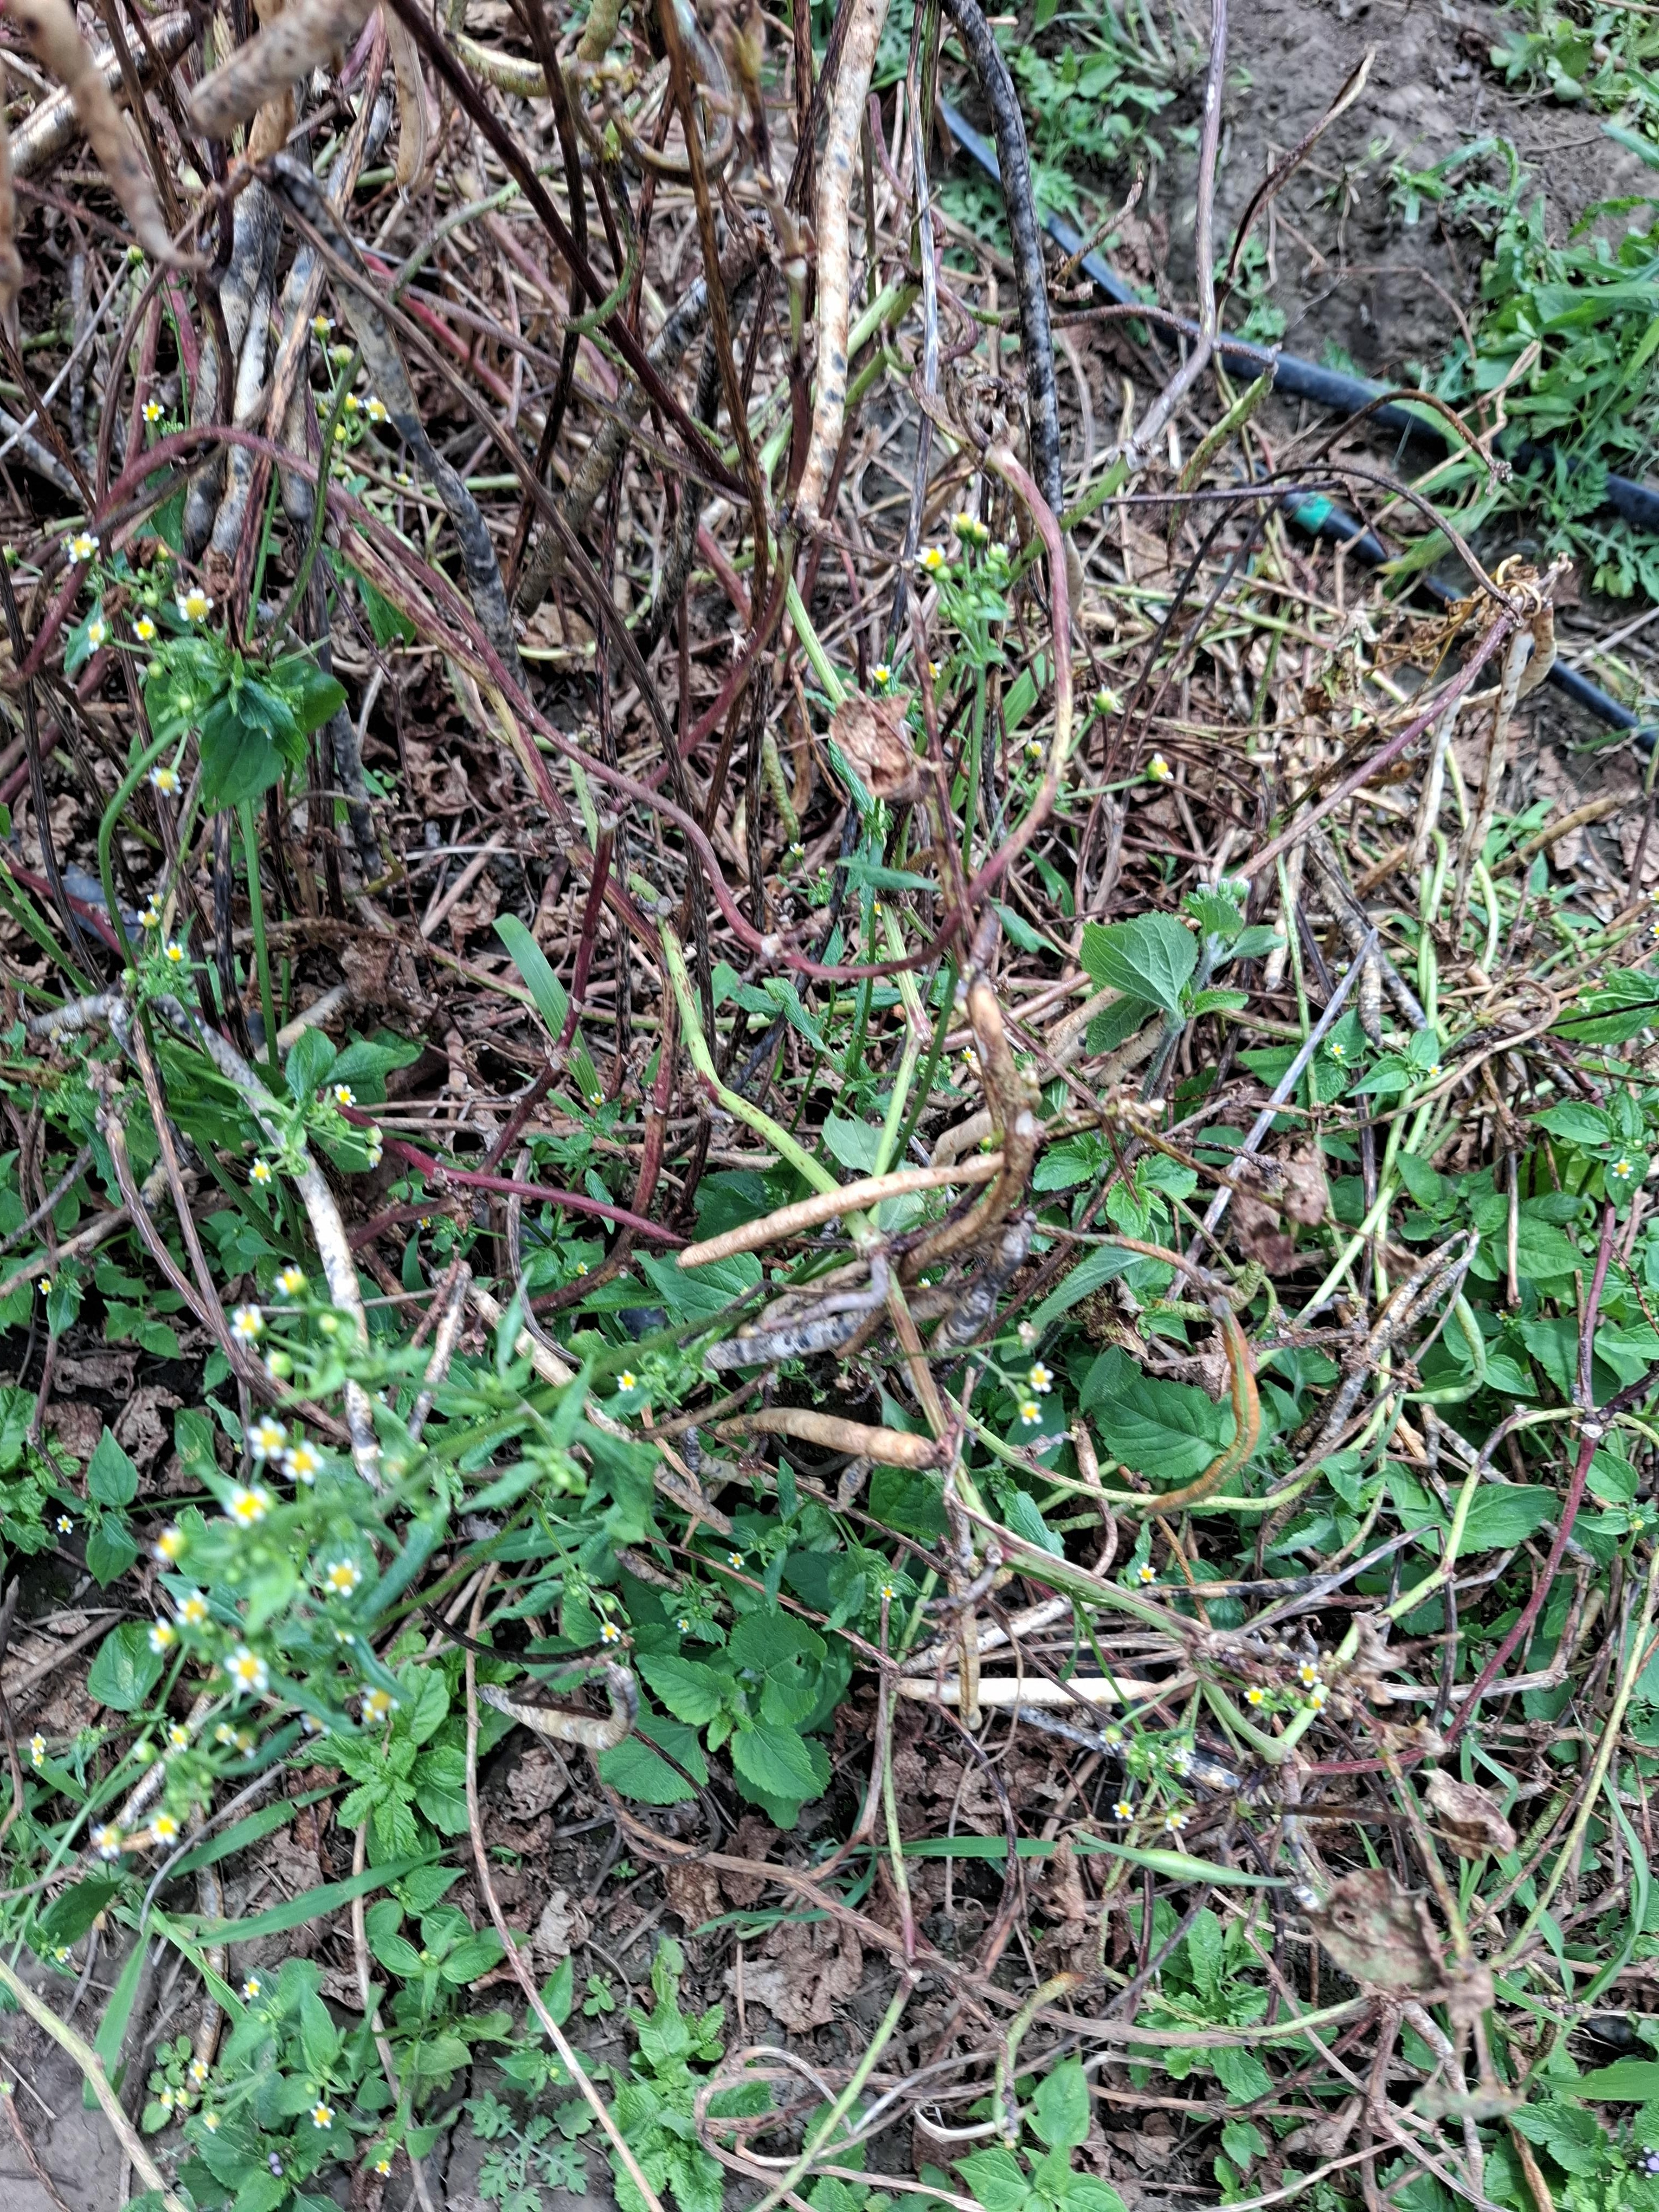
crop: cowpea
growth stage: harvest maturity
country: Tanzania
